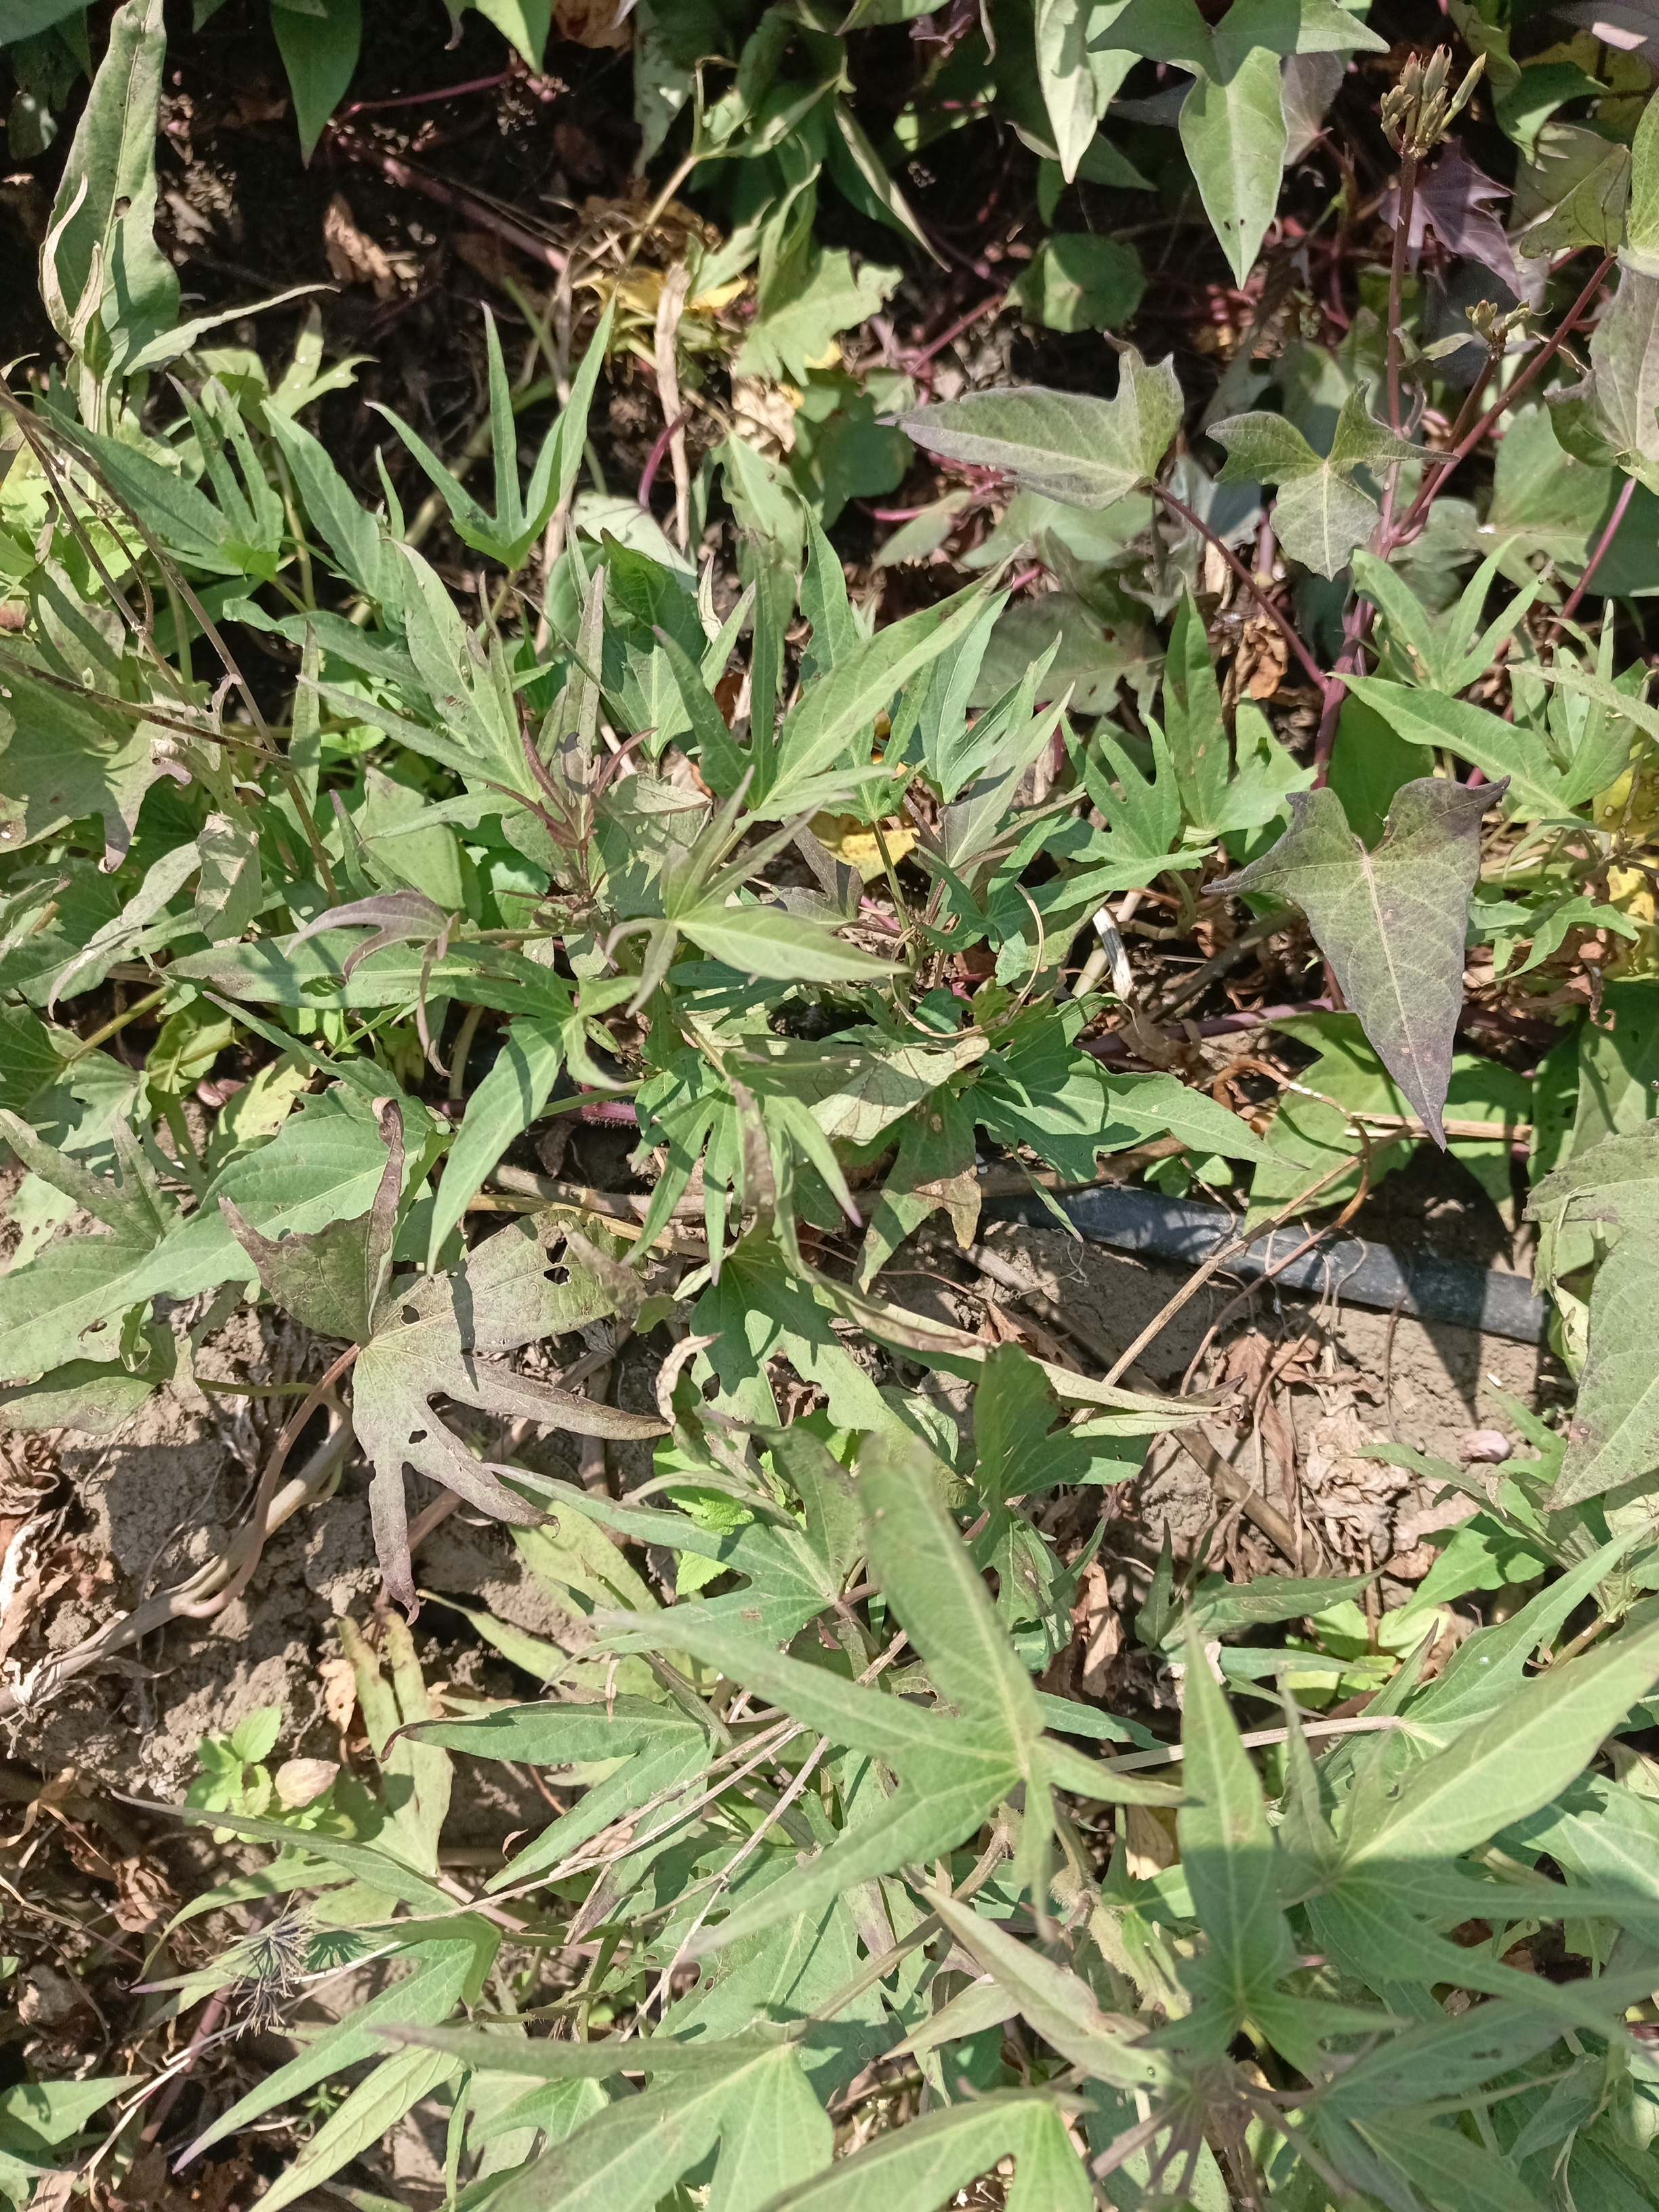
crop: sweet potato
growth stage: flowering
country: Tanzania
